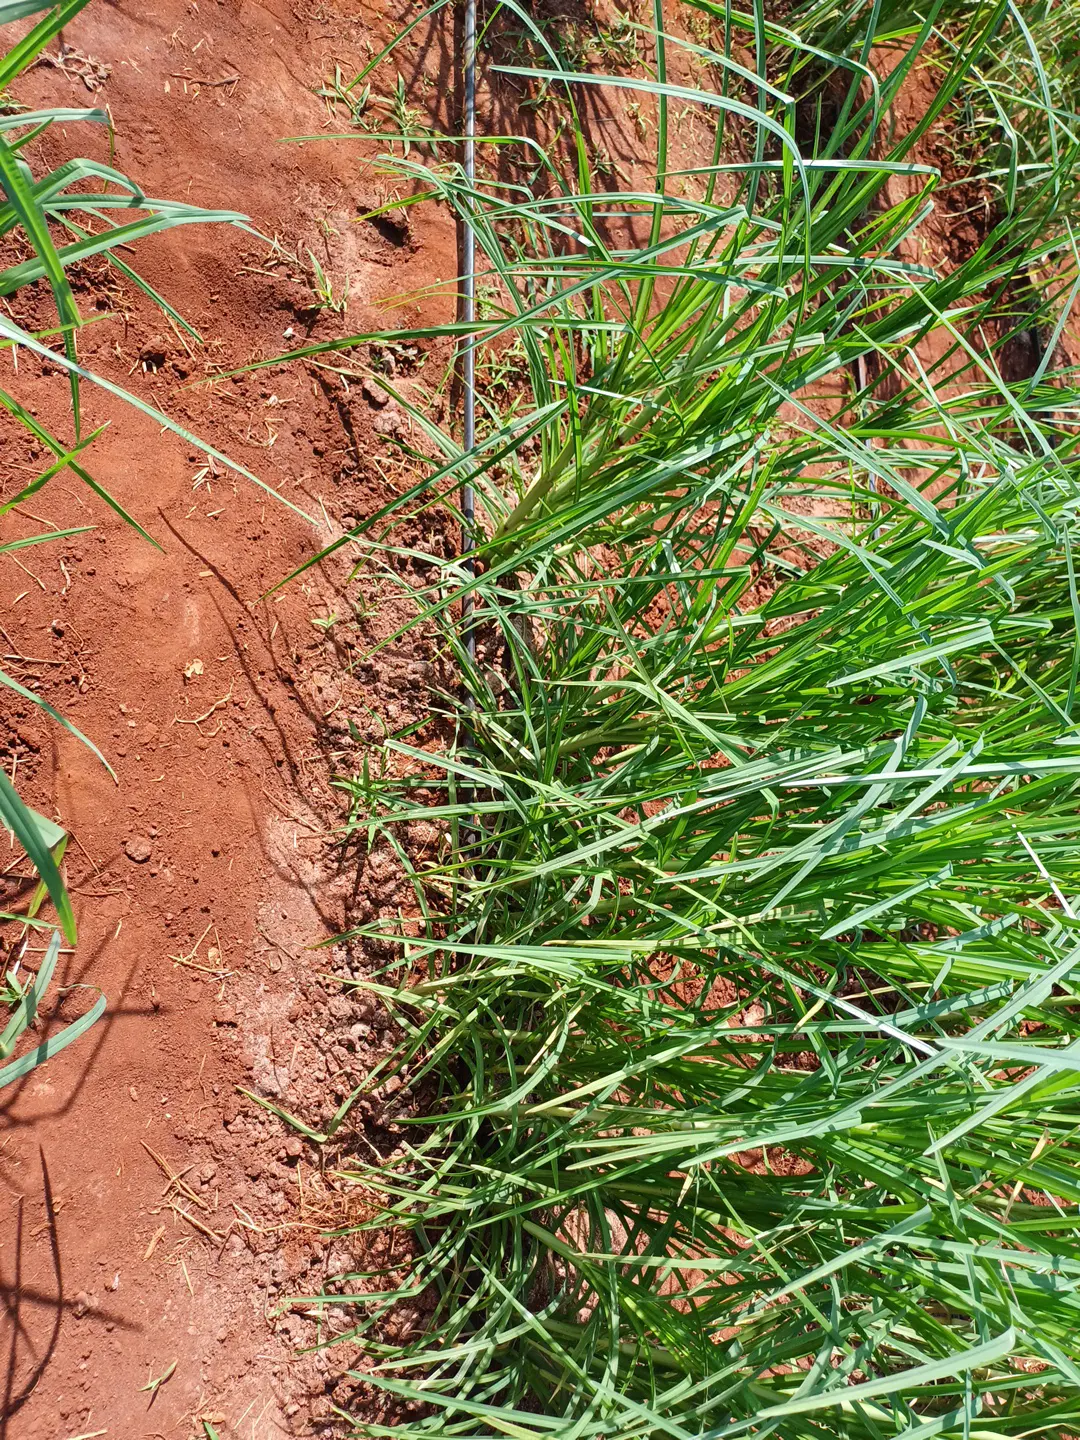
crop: finger millet
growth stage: flowering
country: Kenya
